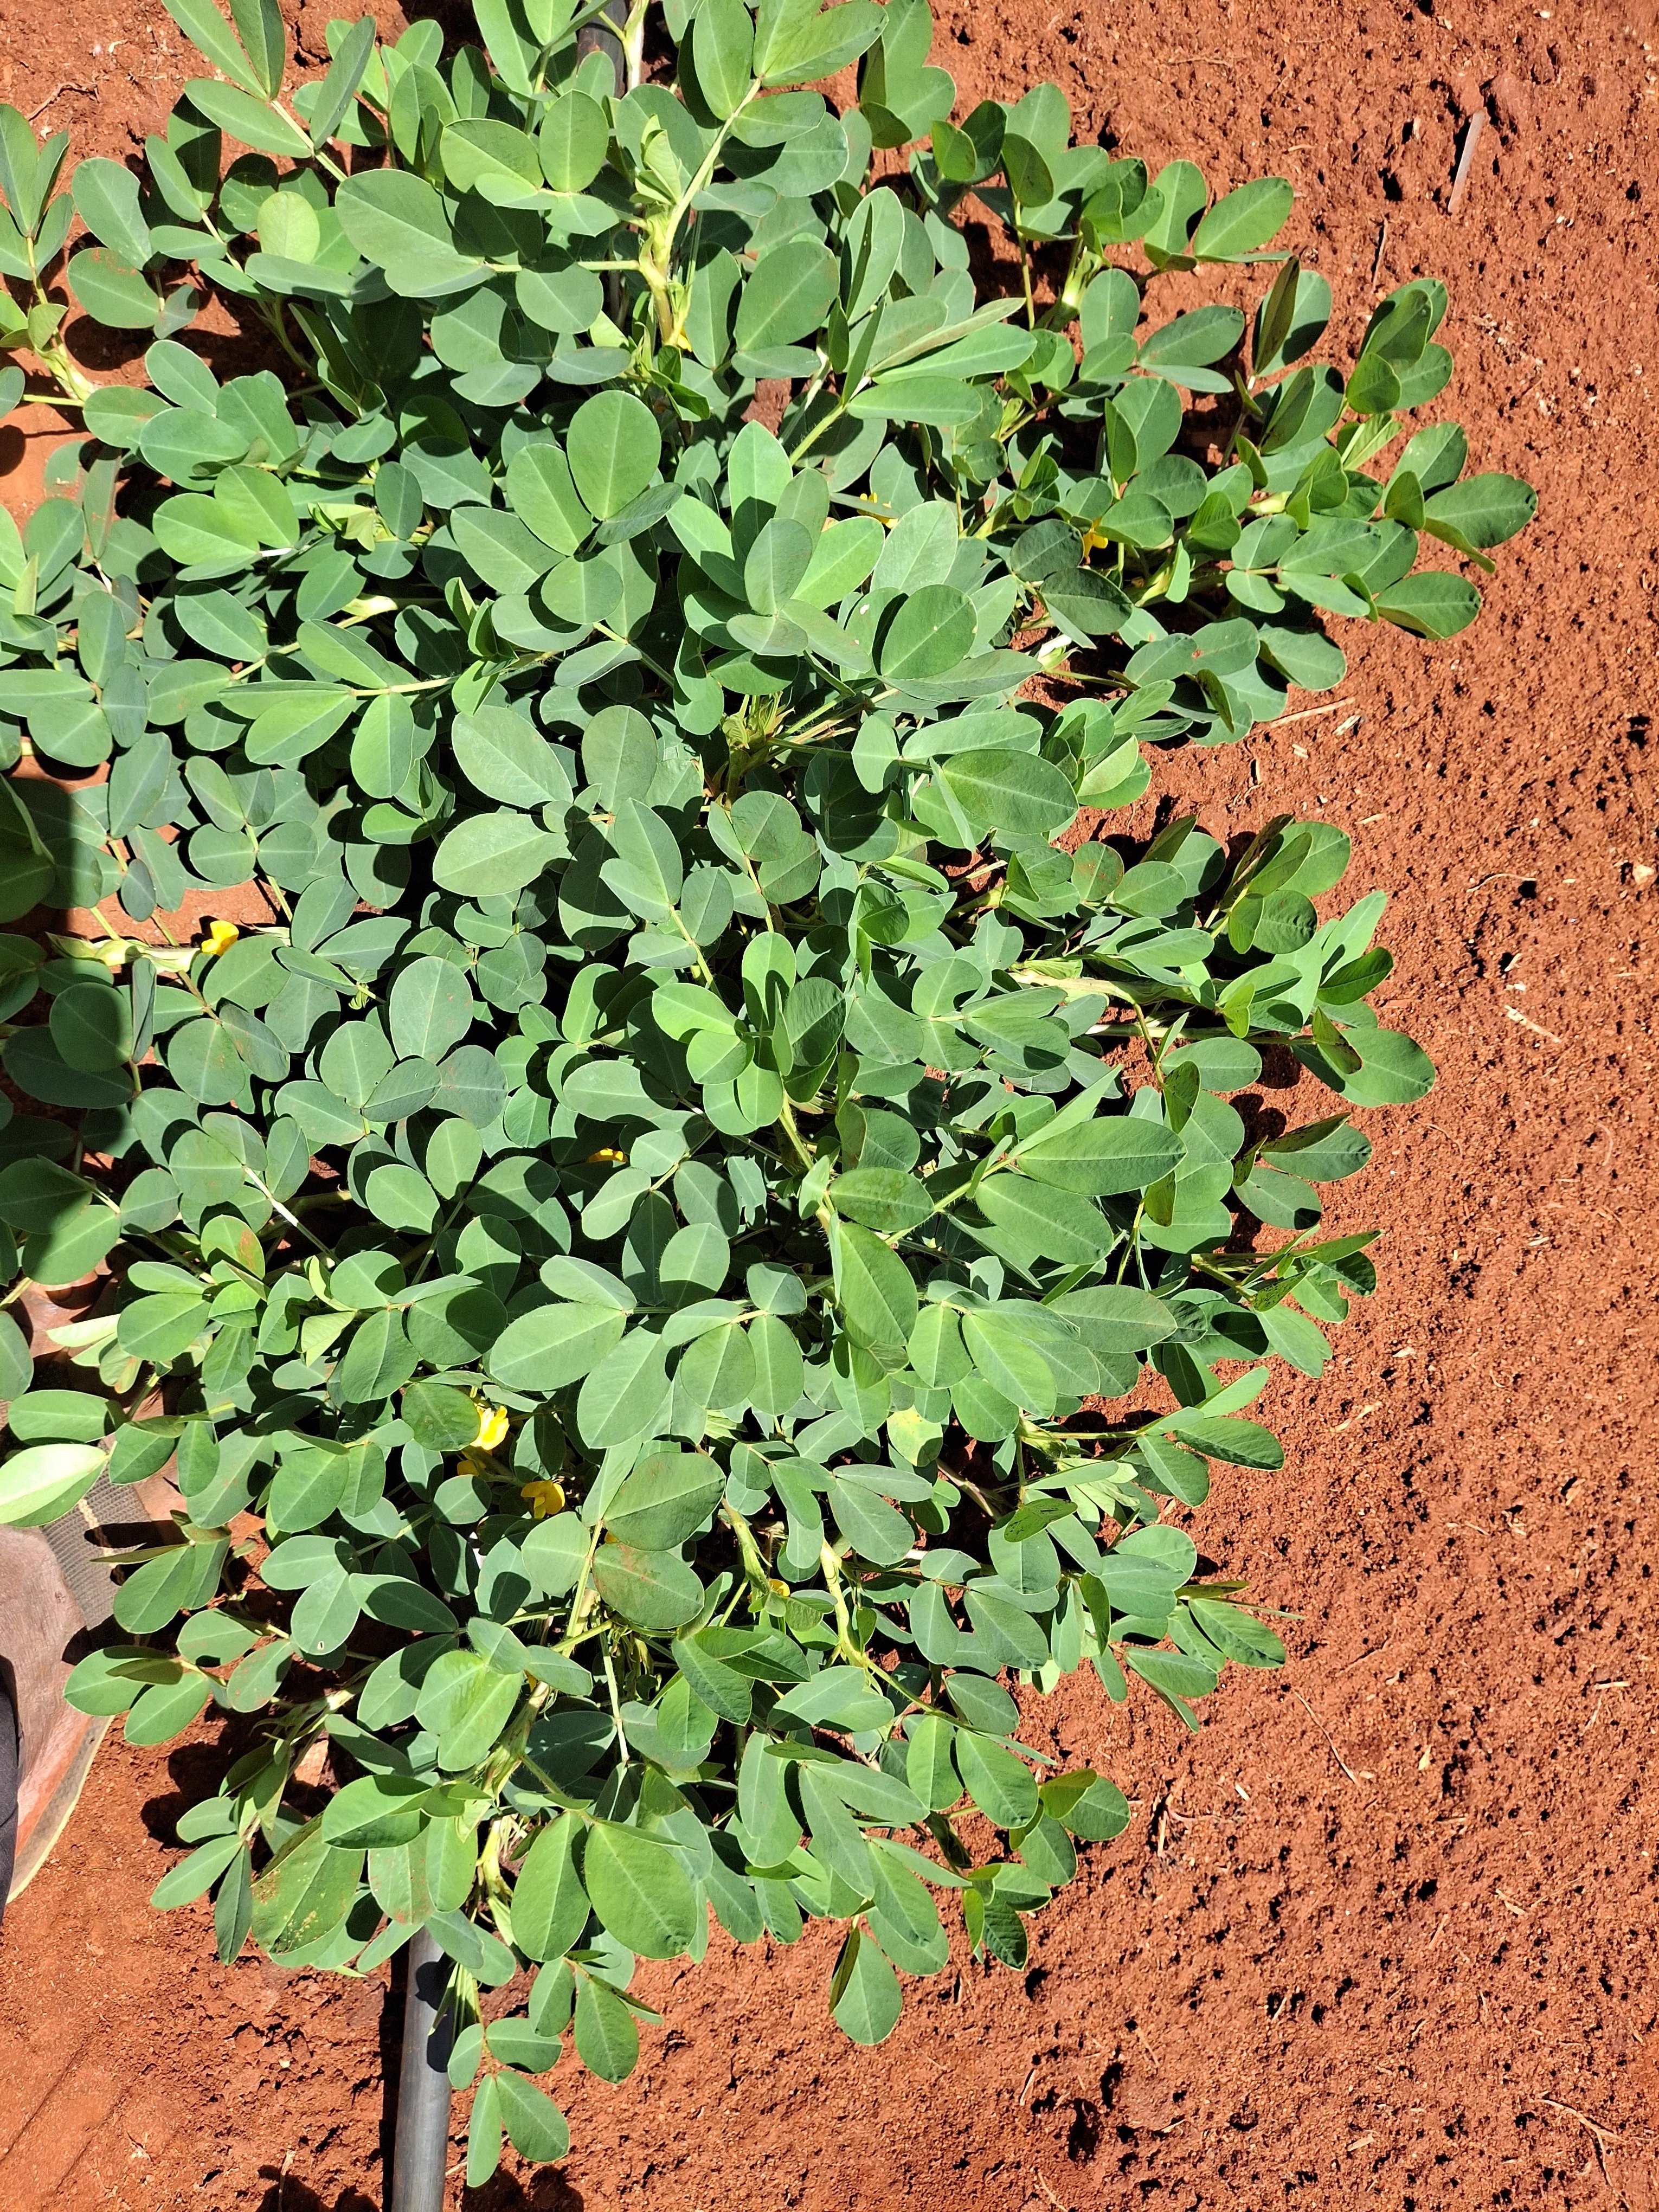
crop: groundnut
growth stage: flowering
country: Kenya
